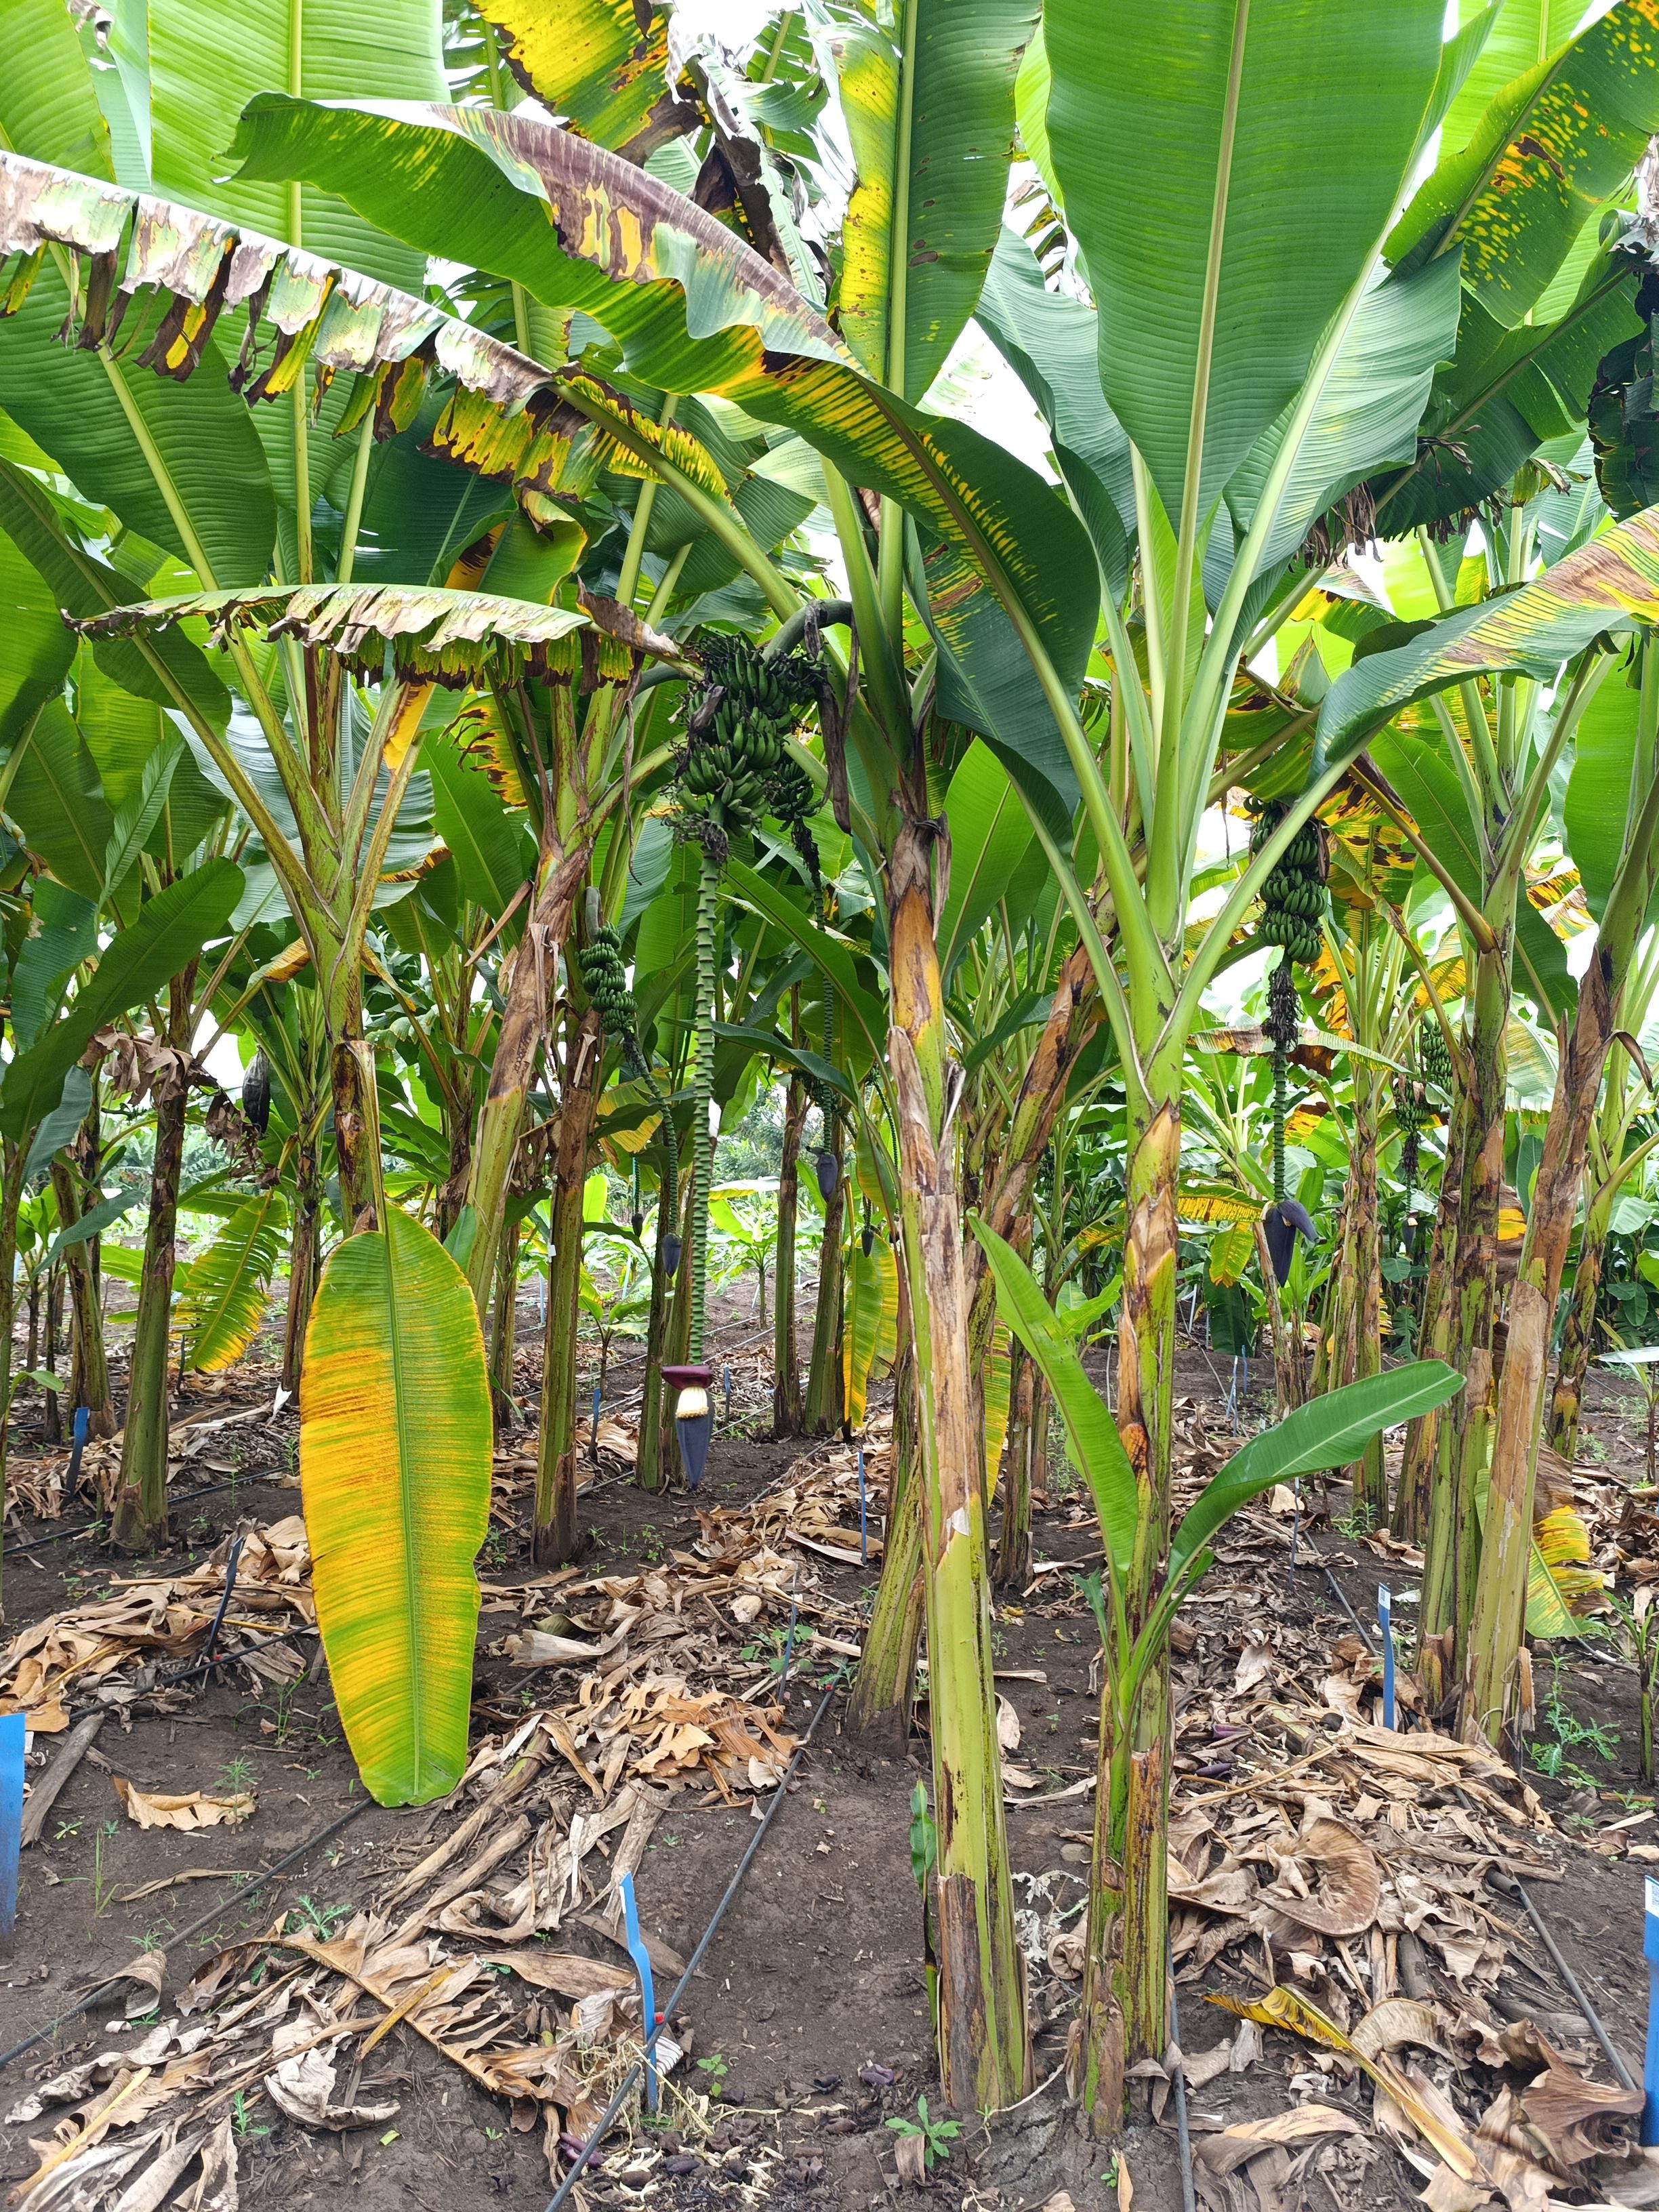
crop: banana
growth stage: development fruit
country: Tanzania
